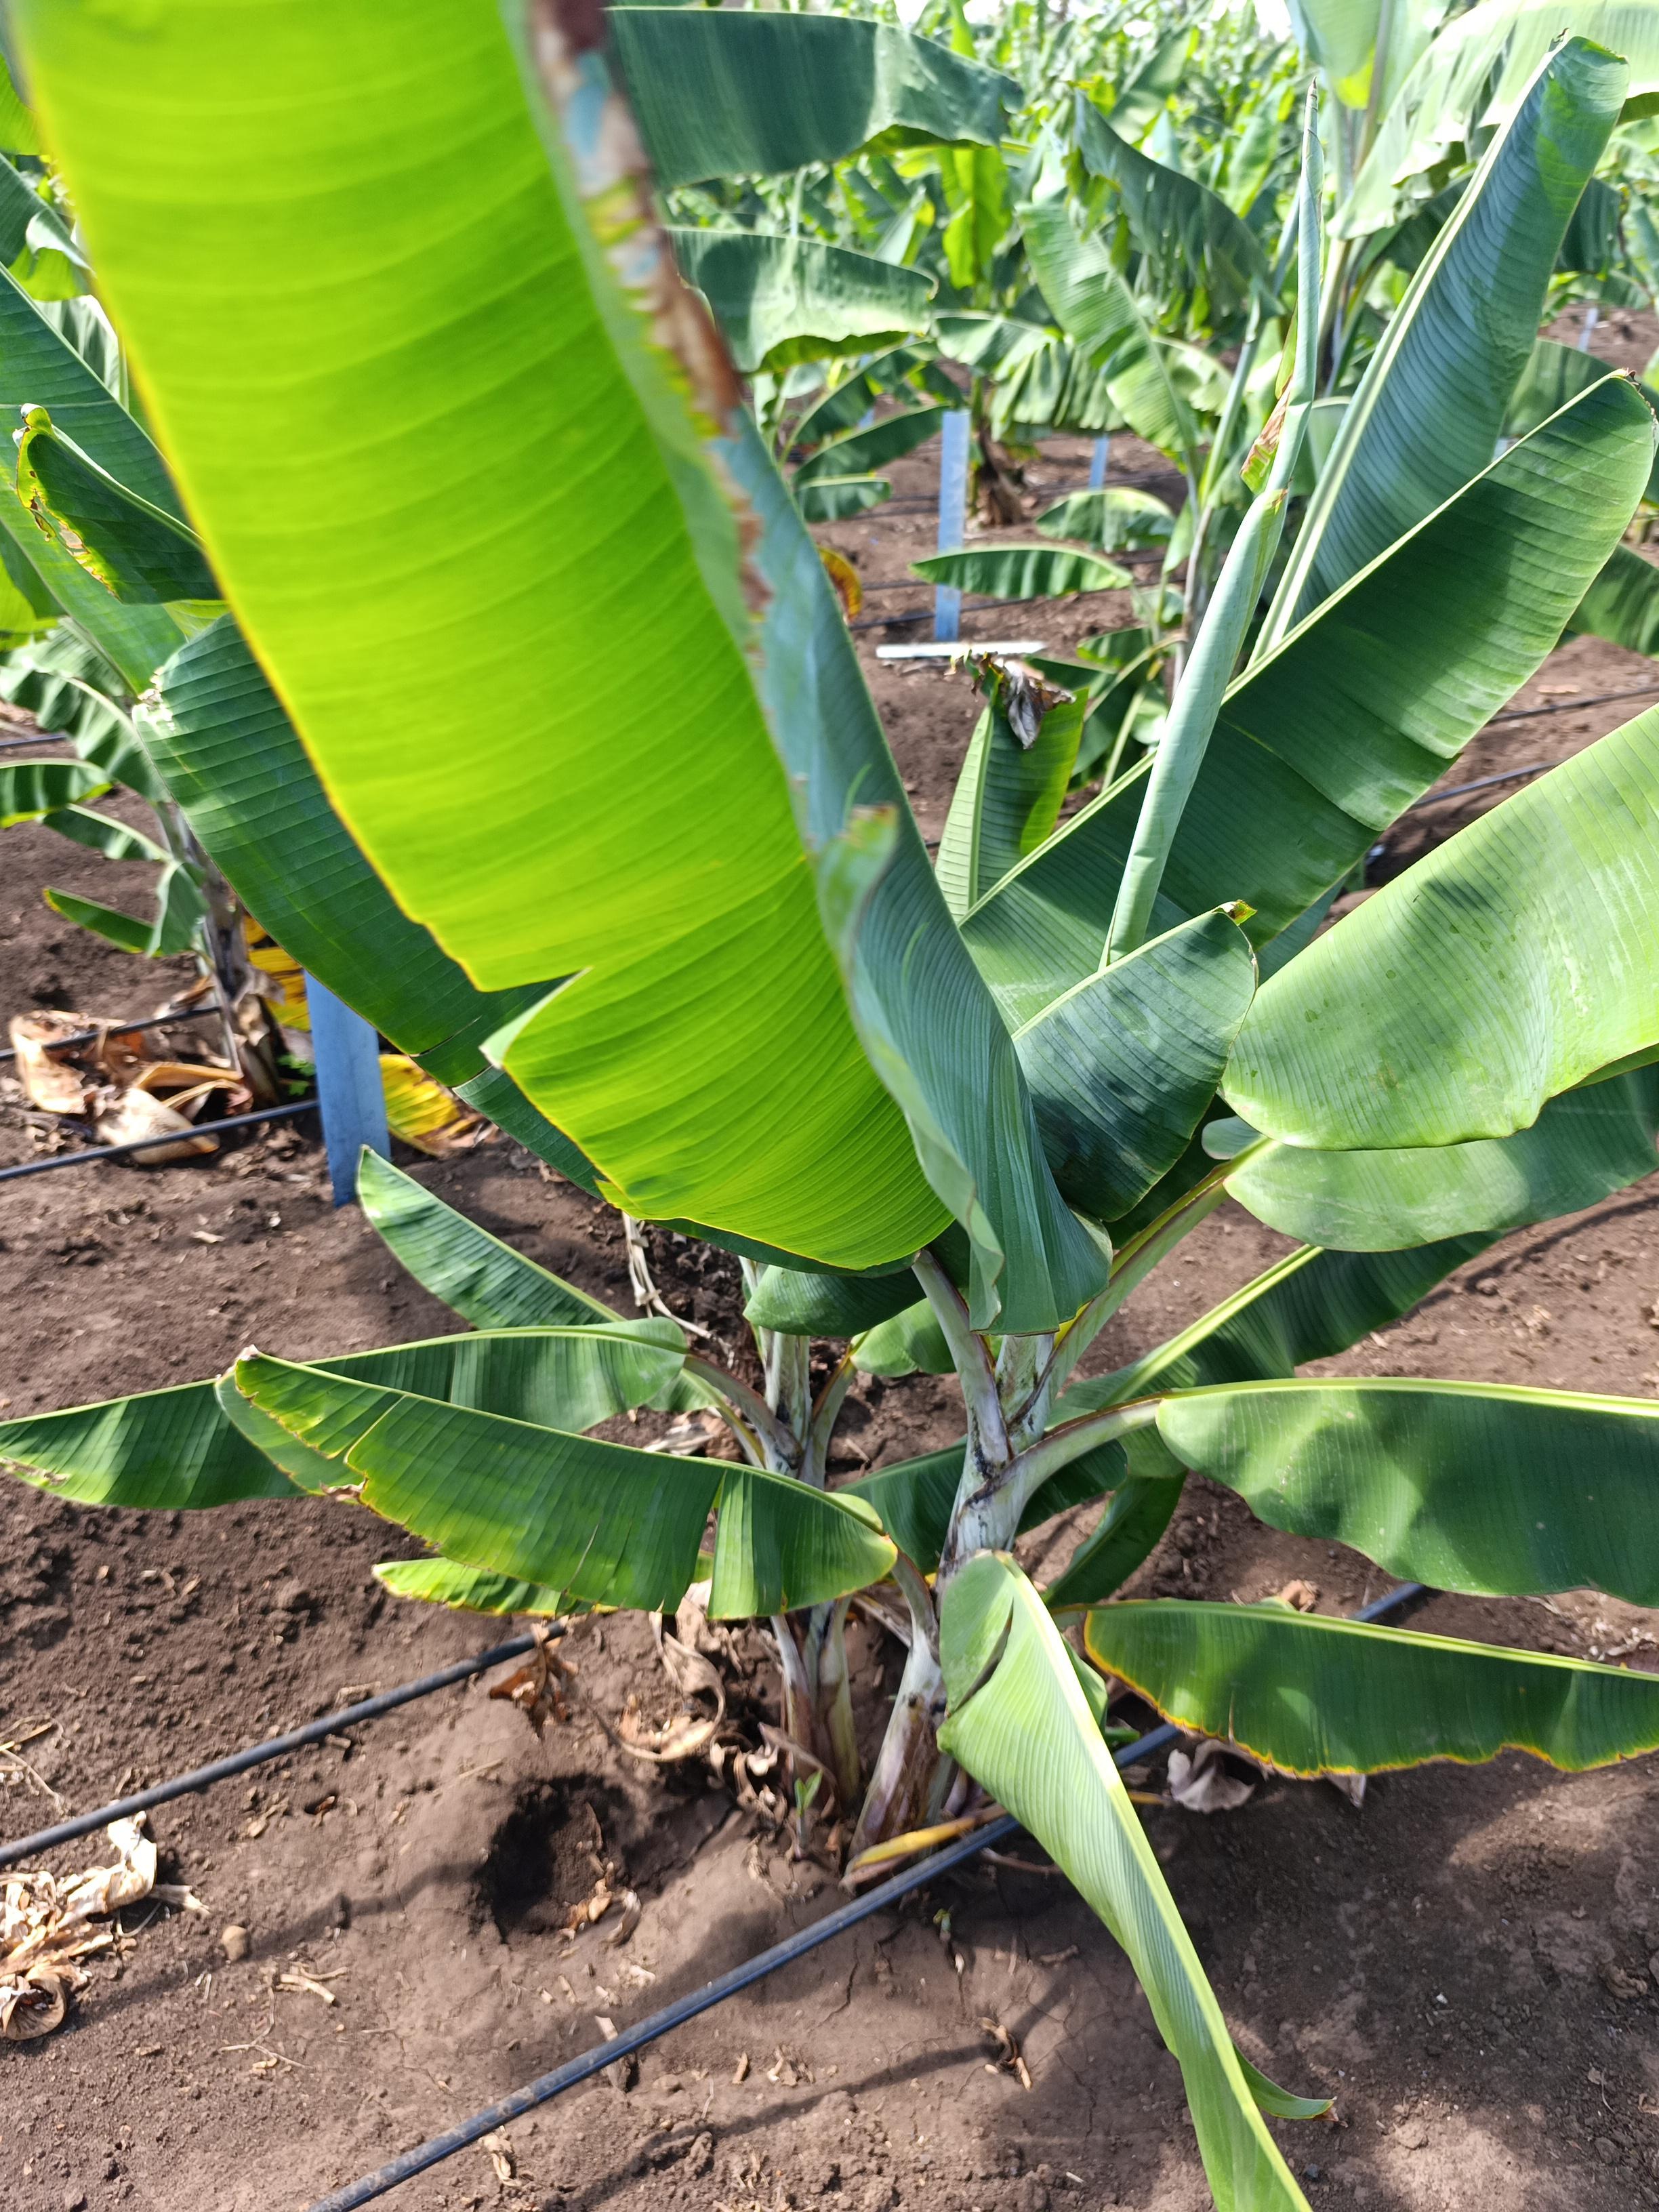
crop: banana
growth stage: vegetative
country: Tanzania
